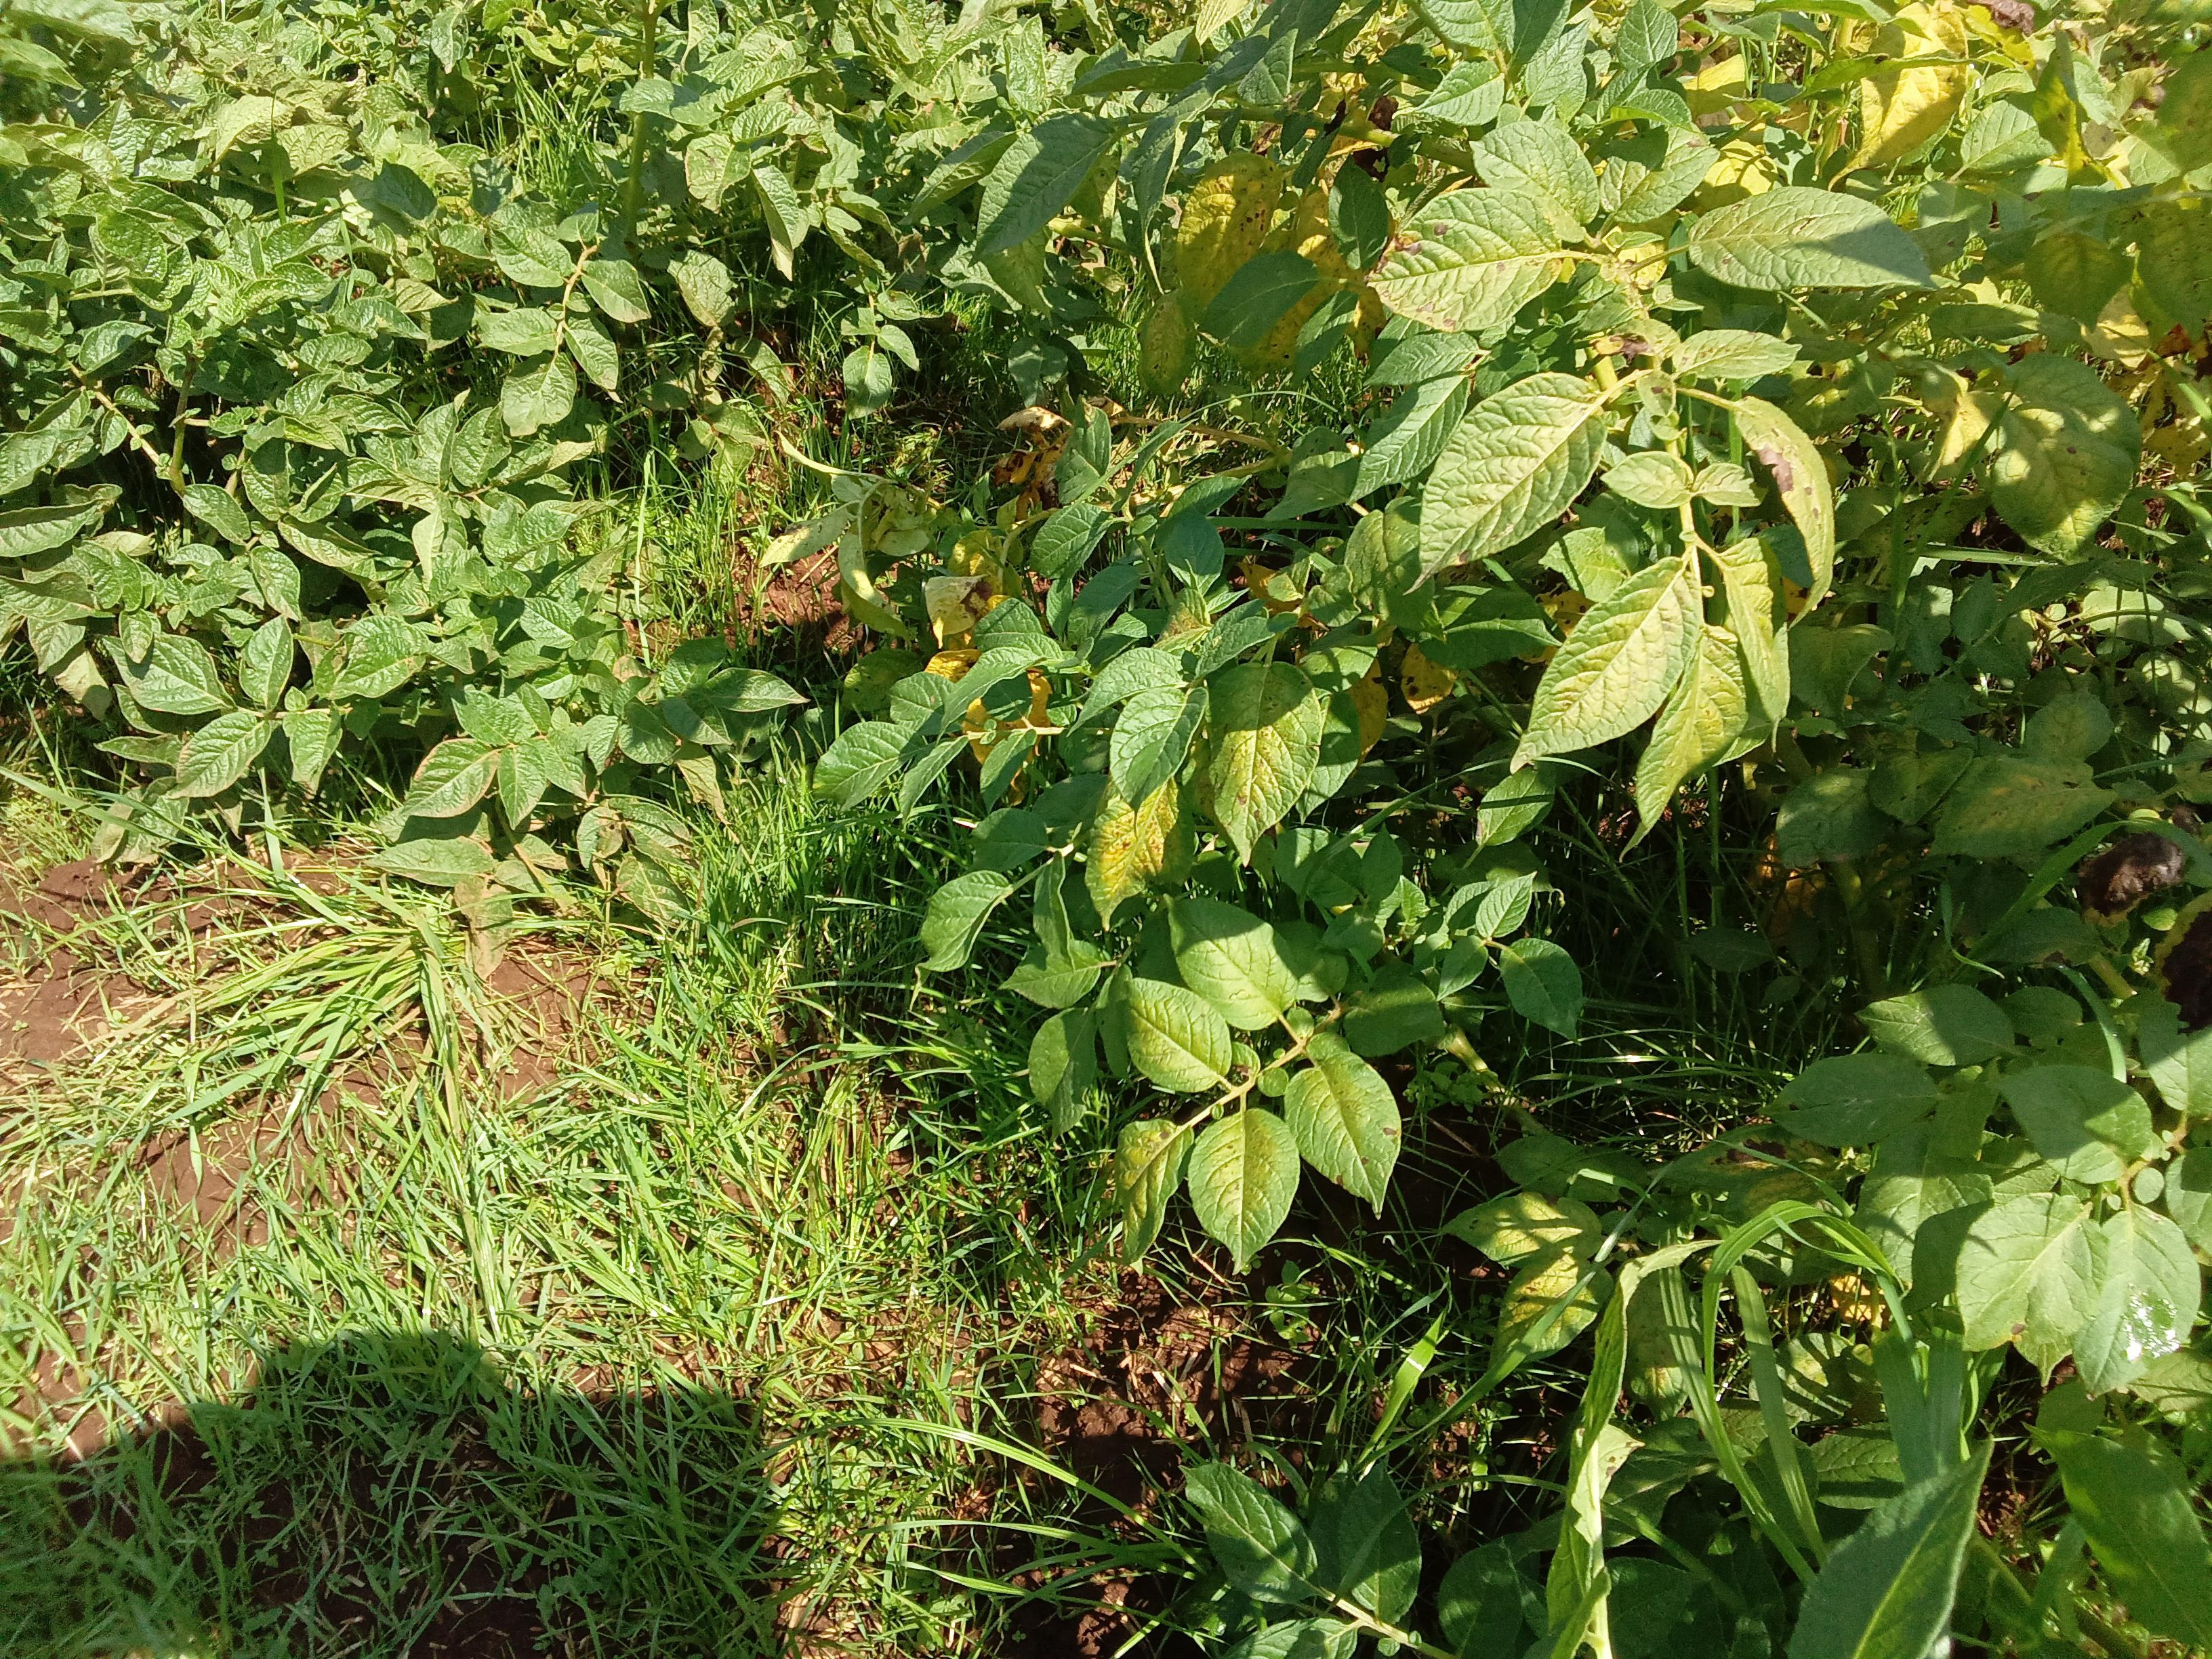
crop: potato
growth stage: maturity
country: Kenya
